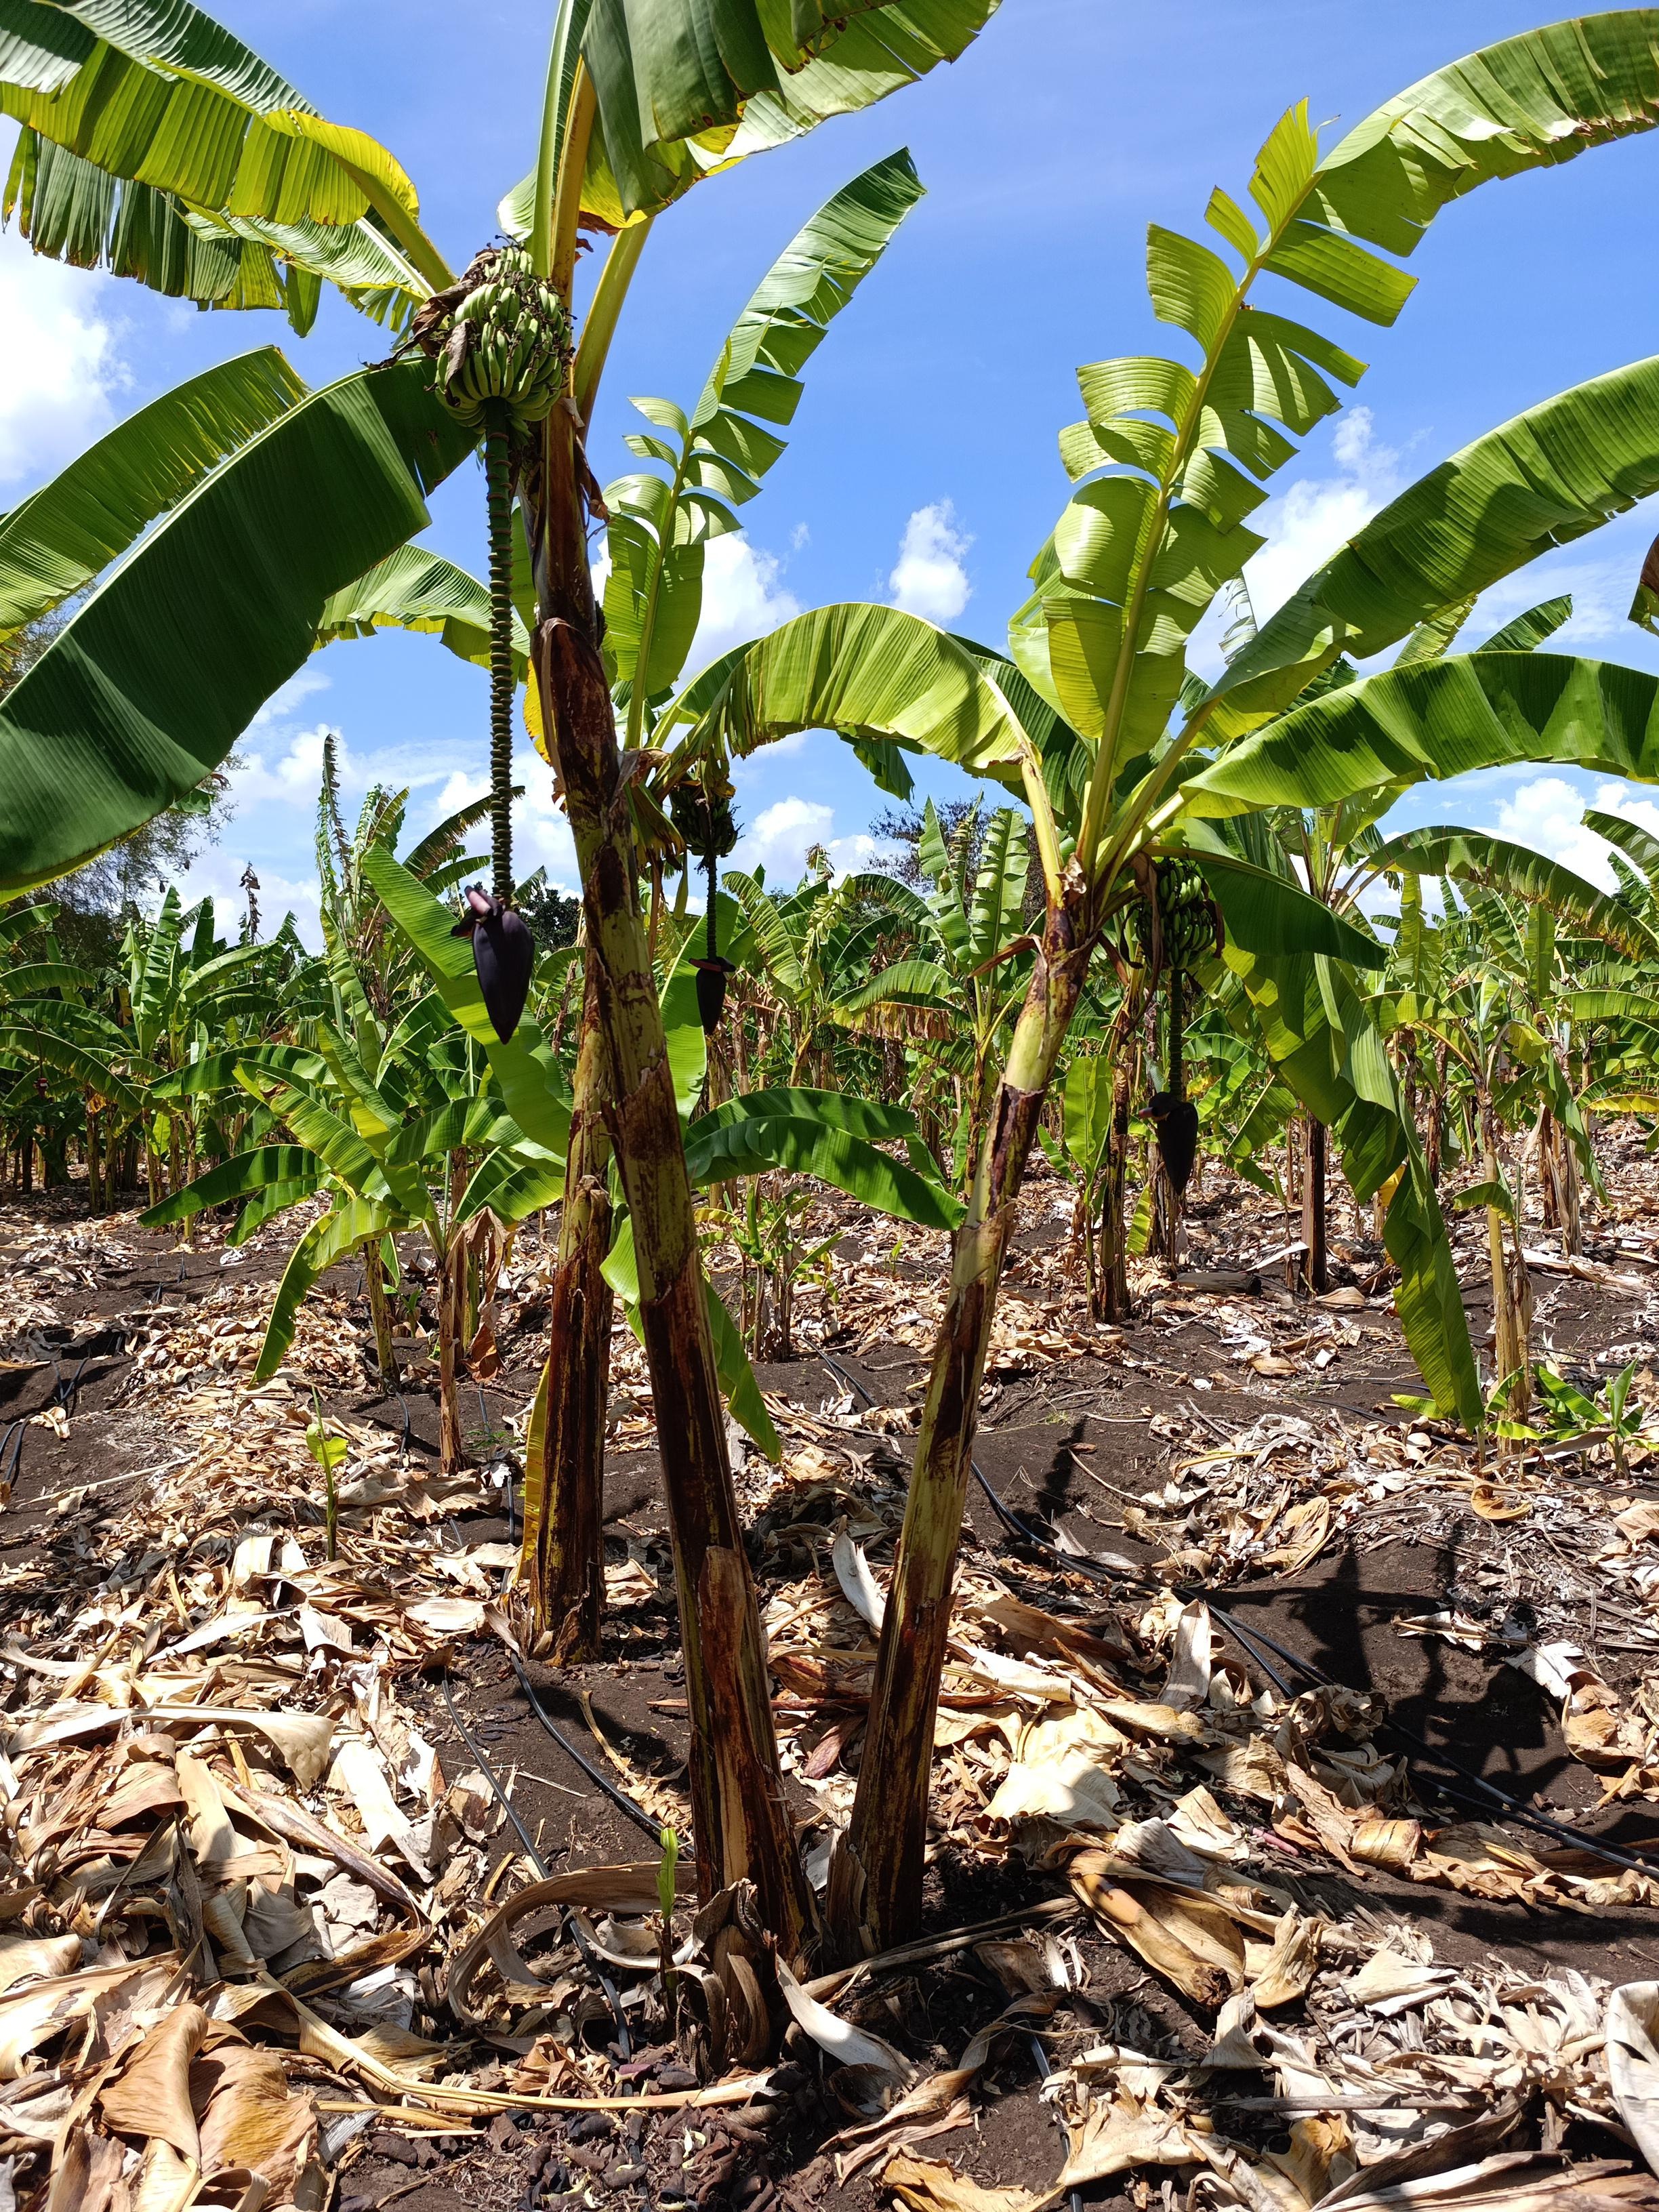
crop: banana
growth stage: vegetative
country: Tanzania
